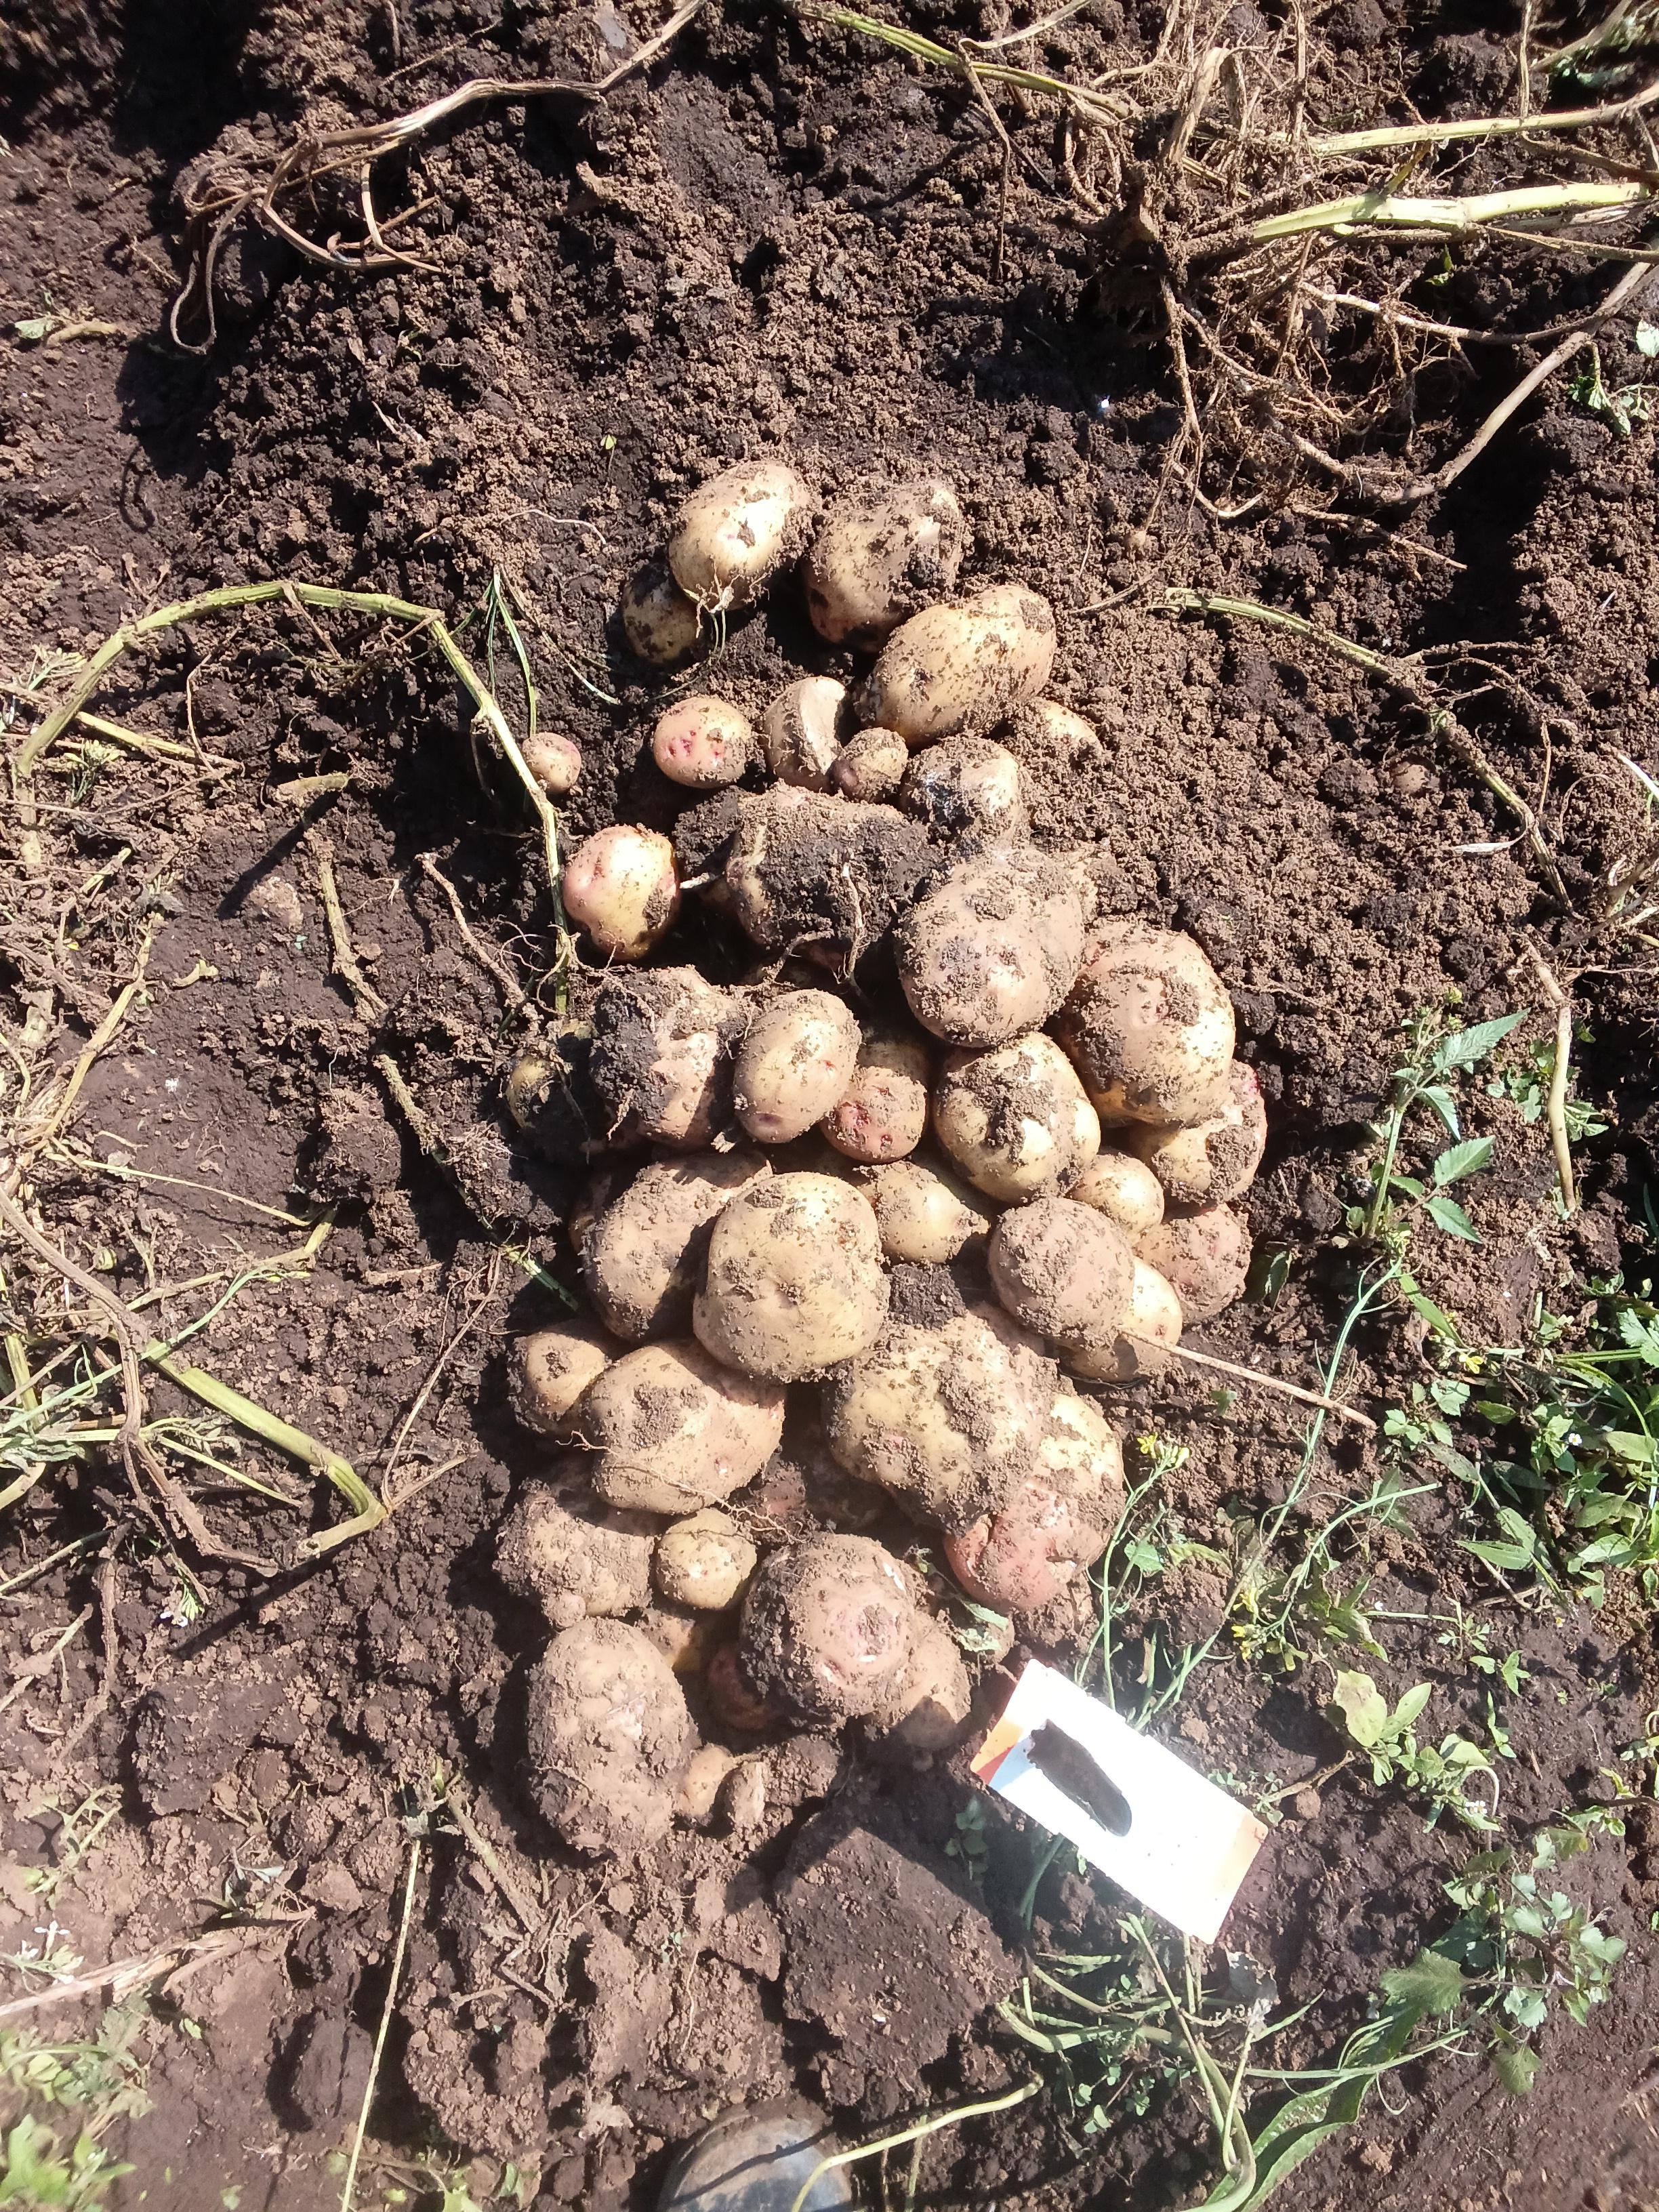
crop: potato
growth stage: harvest
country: Kenya
